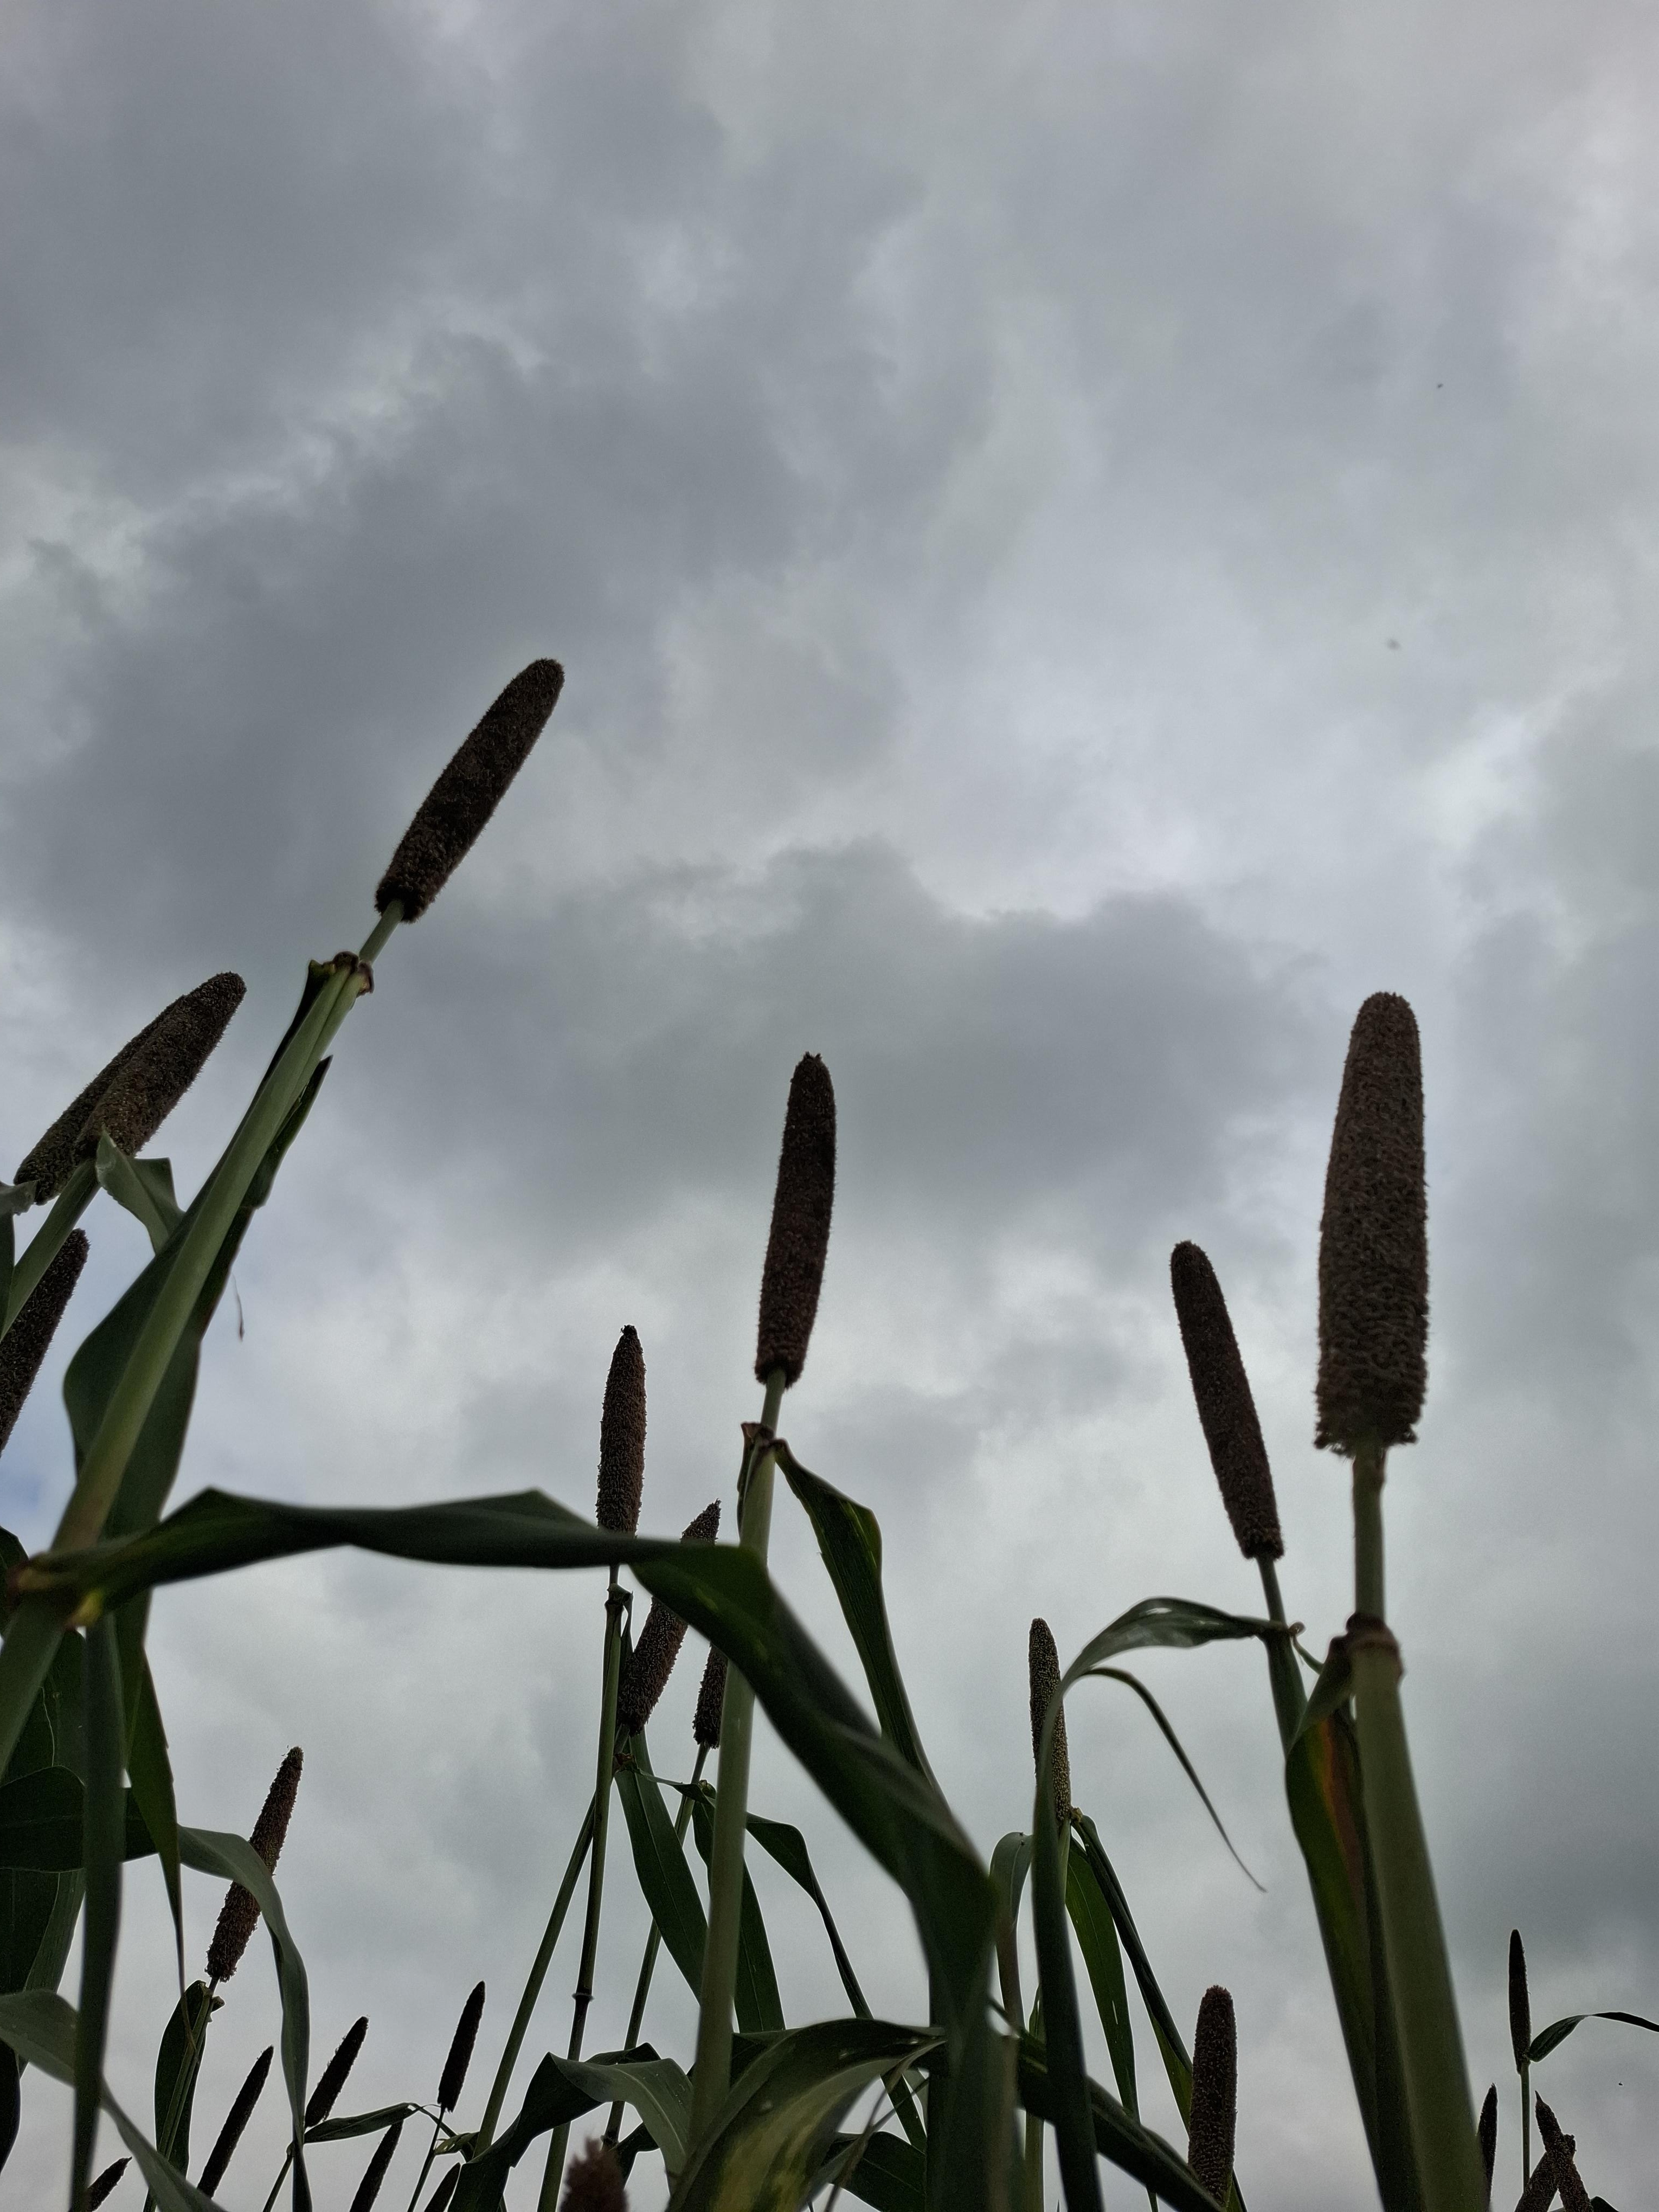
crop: pearl millet
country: Tanzania
